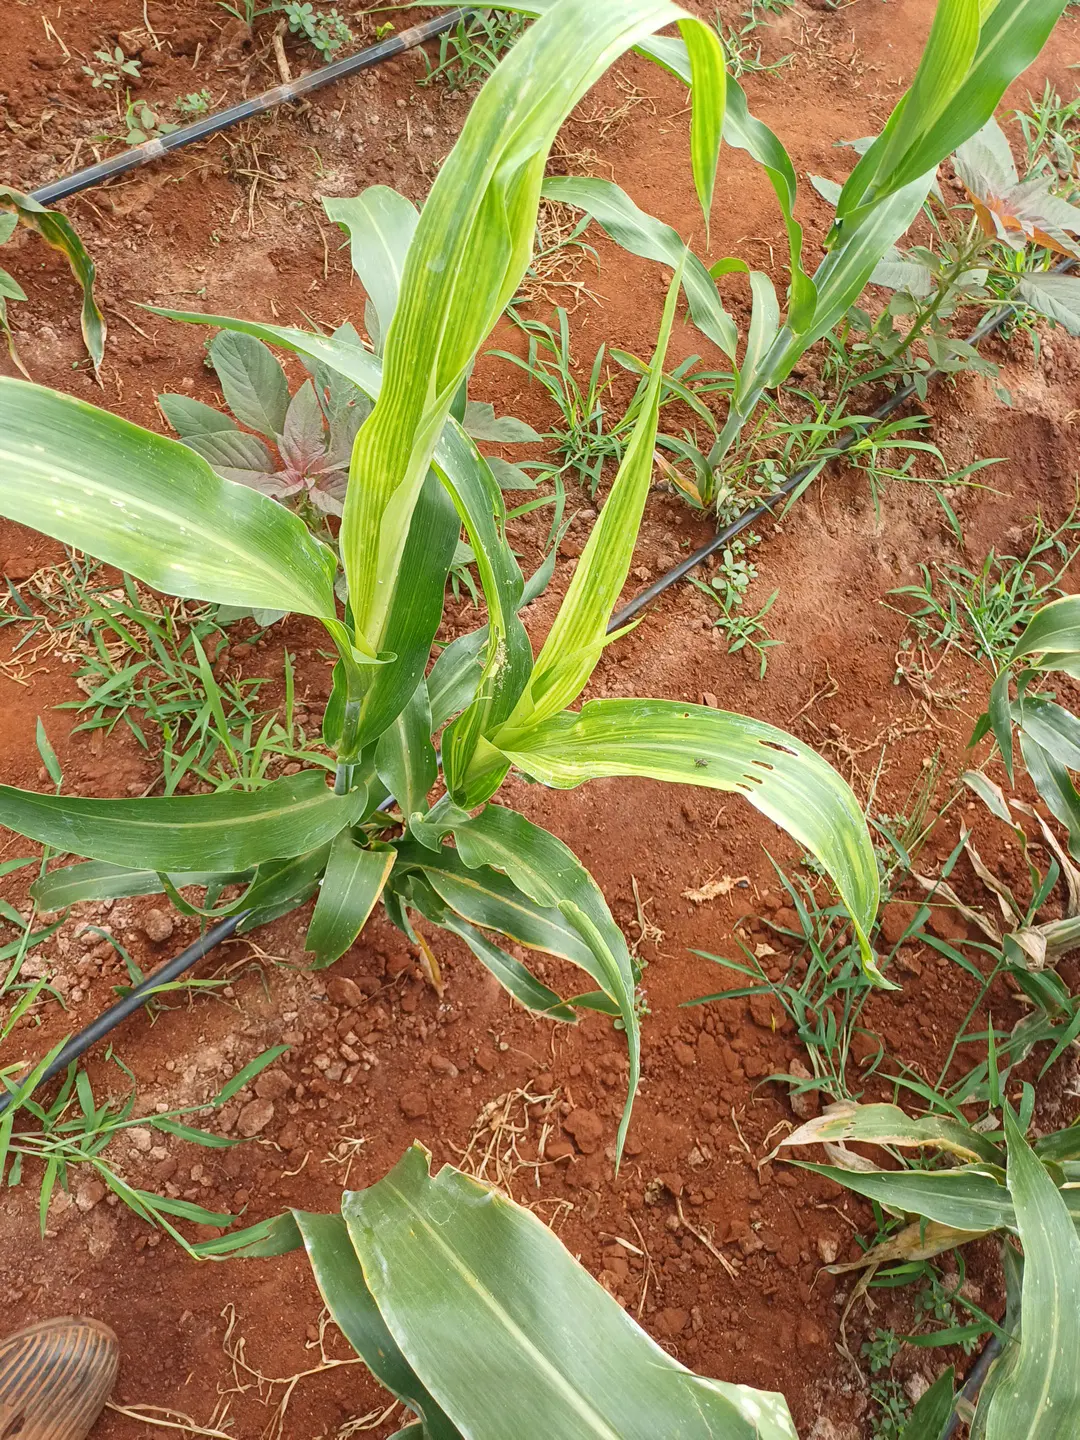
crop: sorghum
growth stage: flowering
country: Kenya
